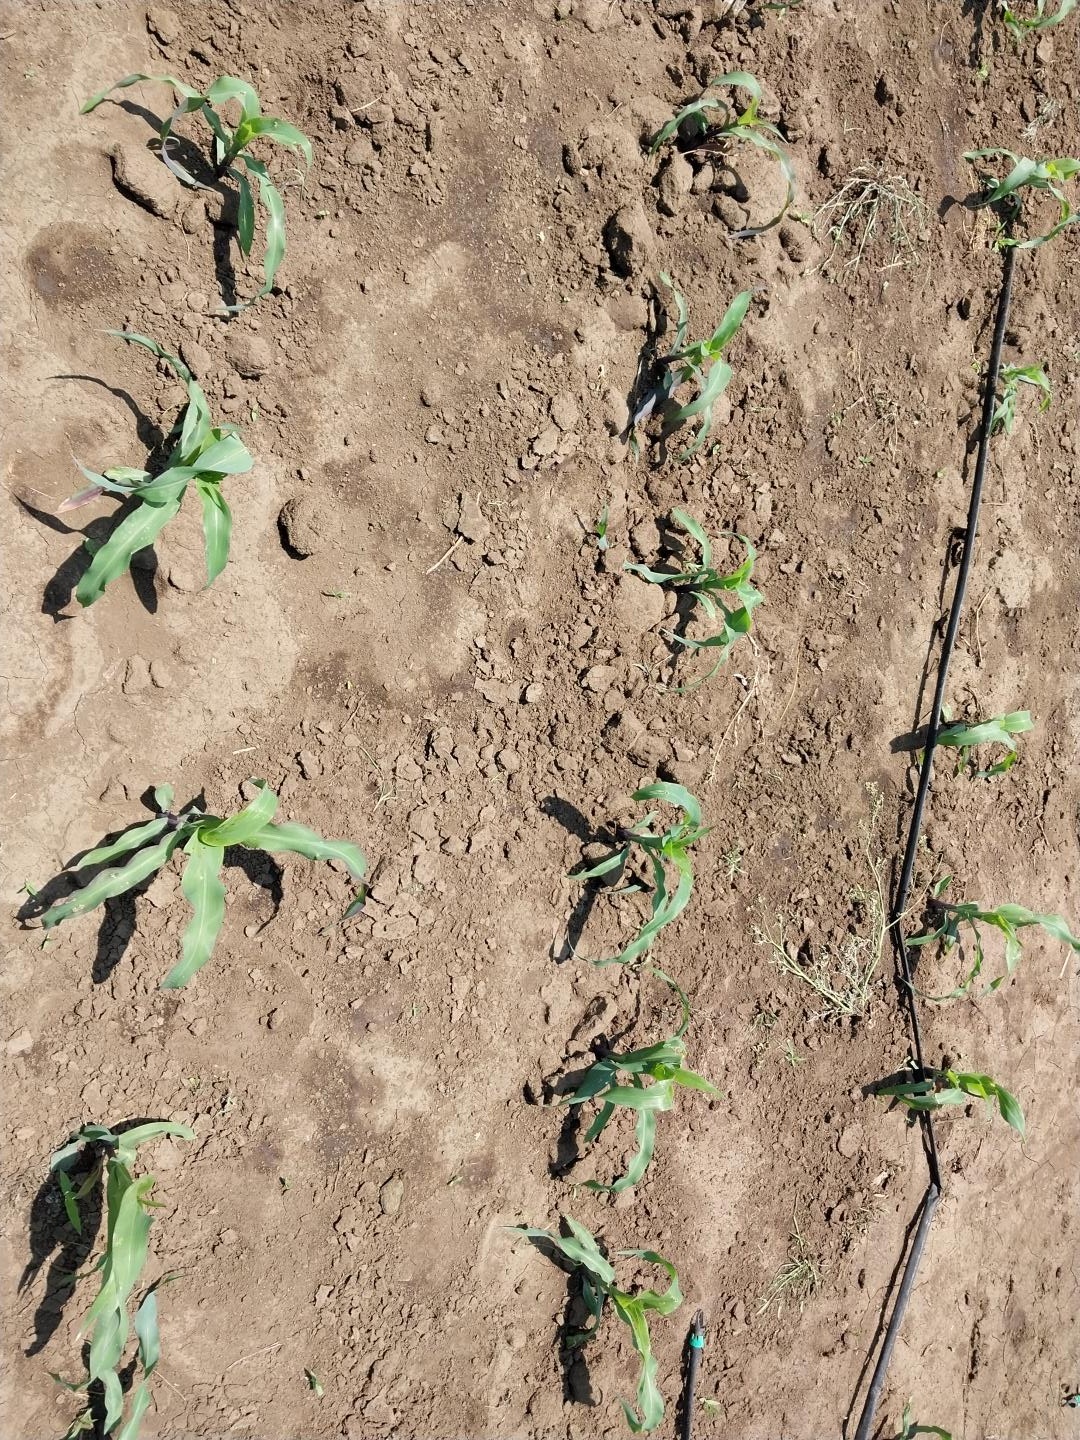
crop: maize
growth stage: vegetative
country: Tanzania
